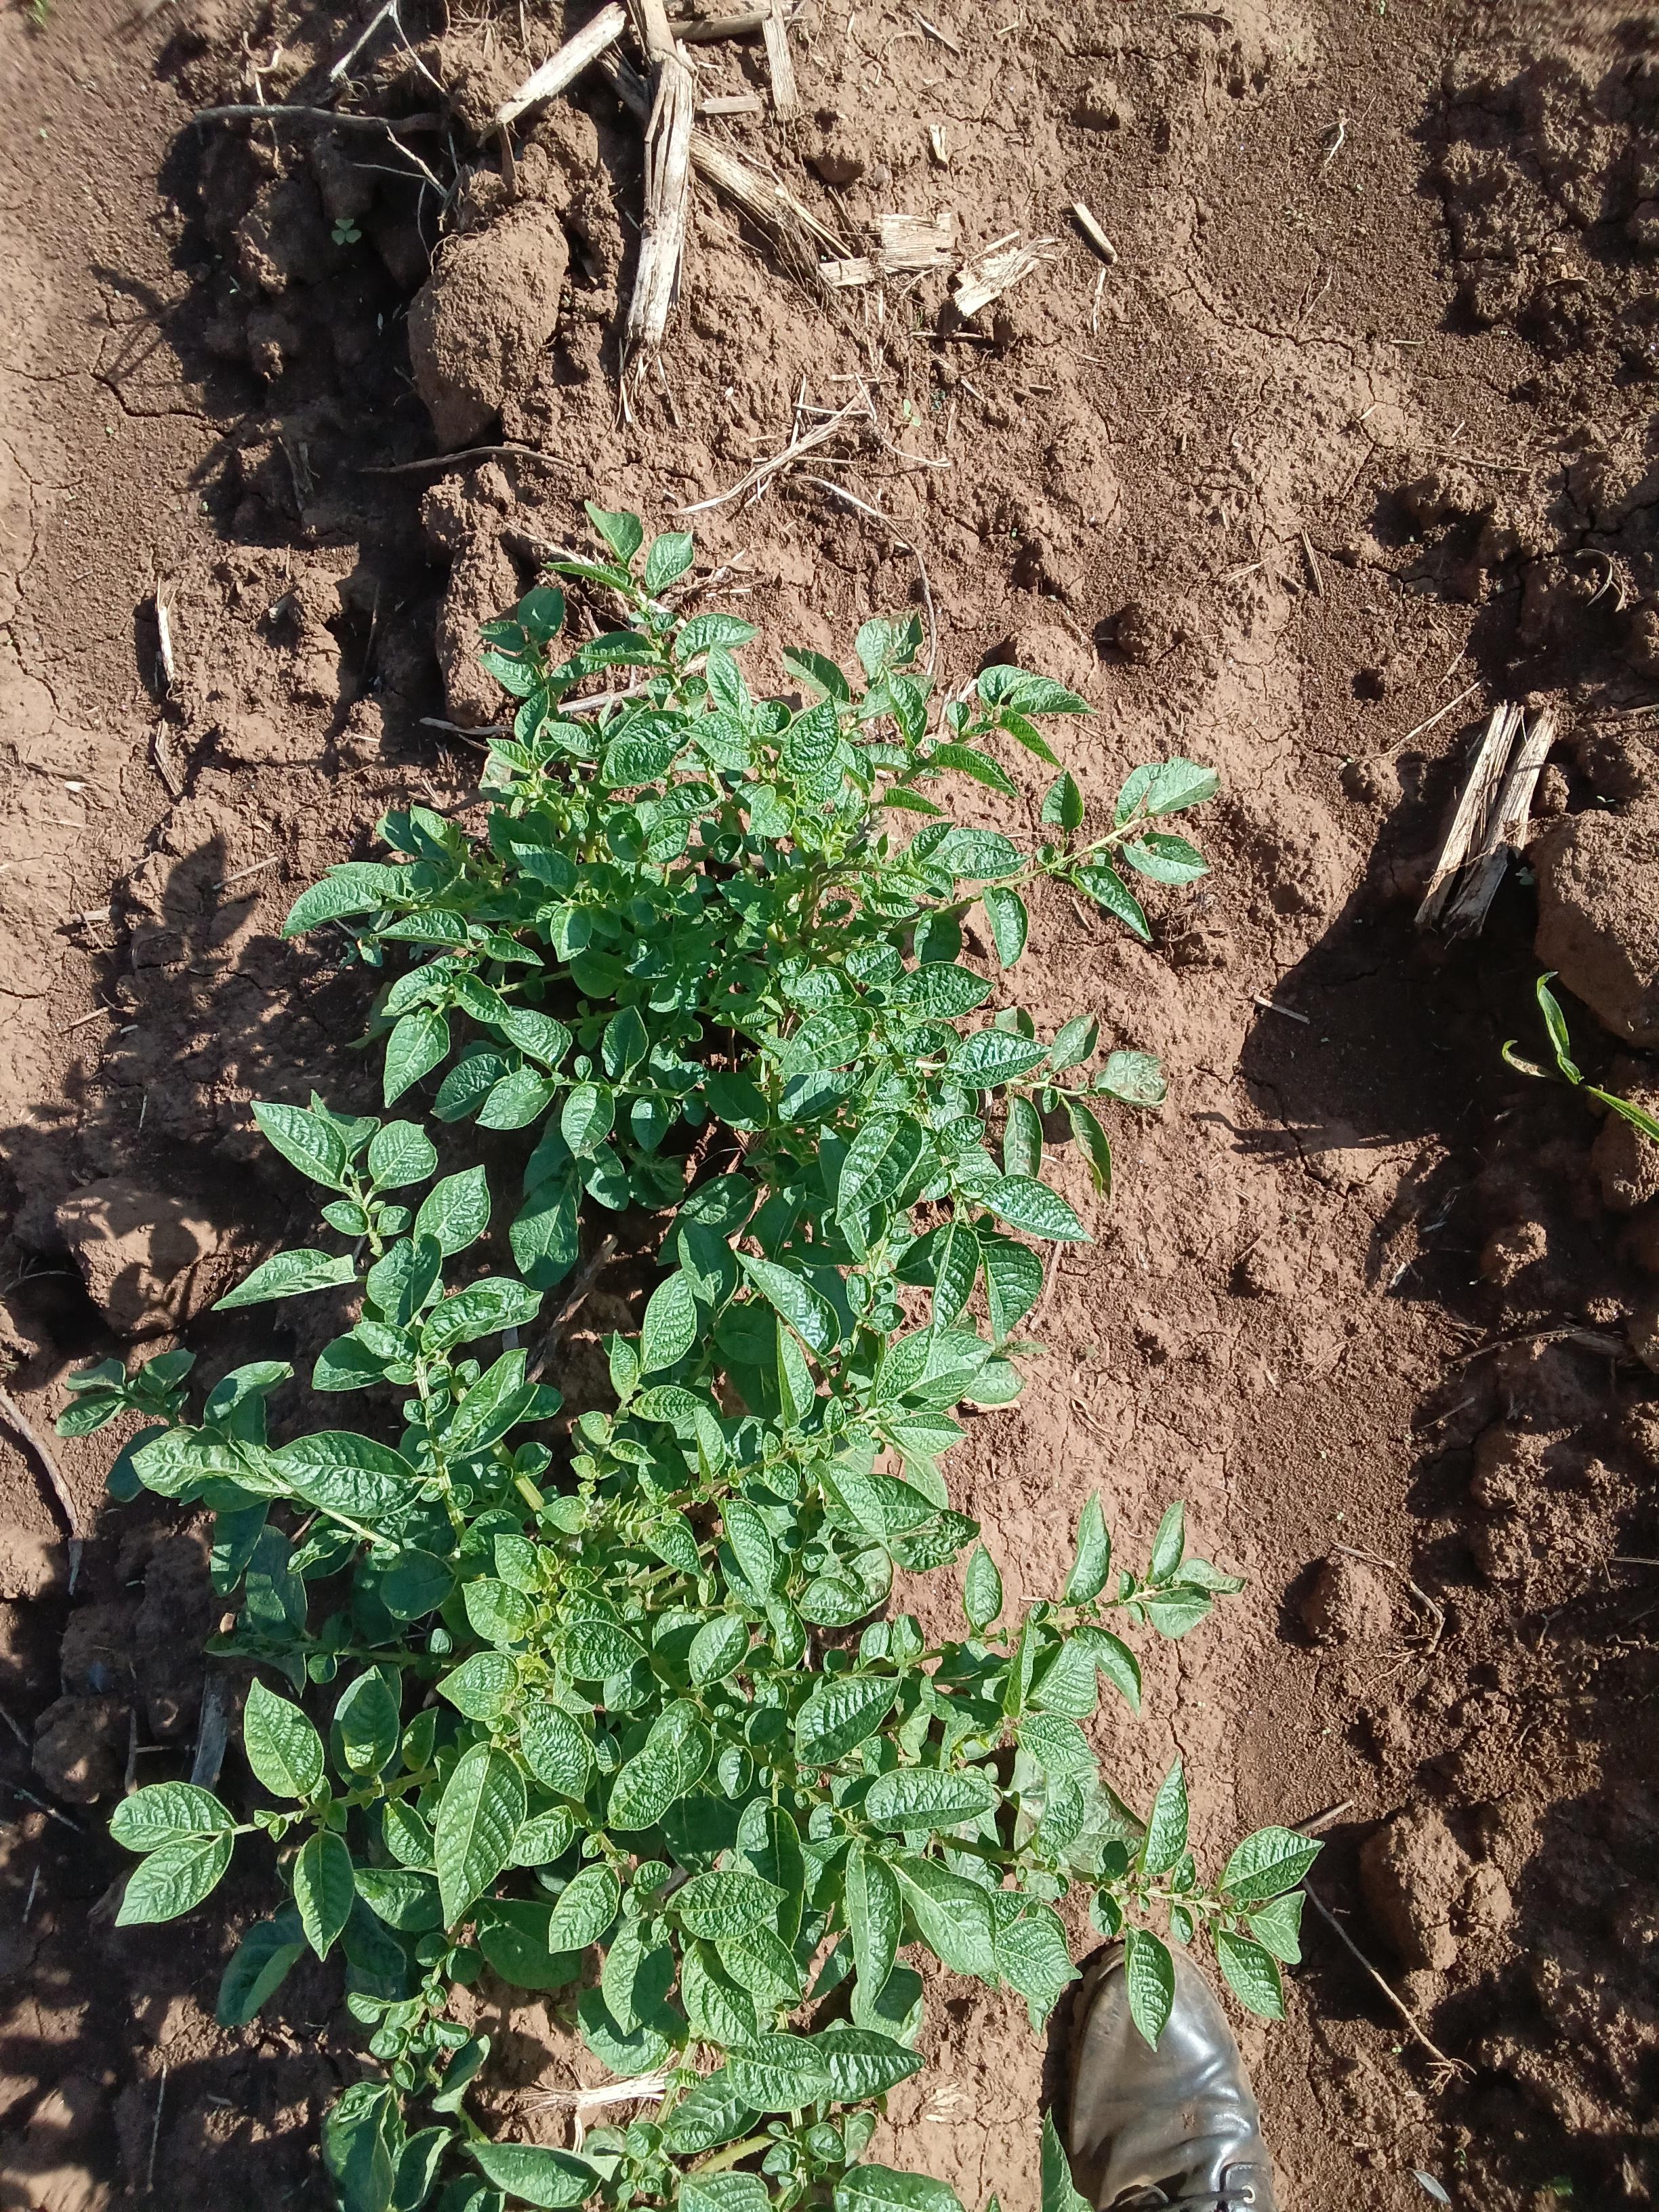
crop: potato
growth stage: vegetative
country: Kenya
